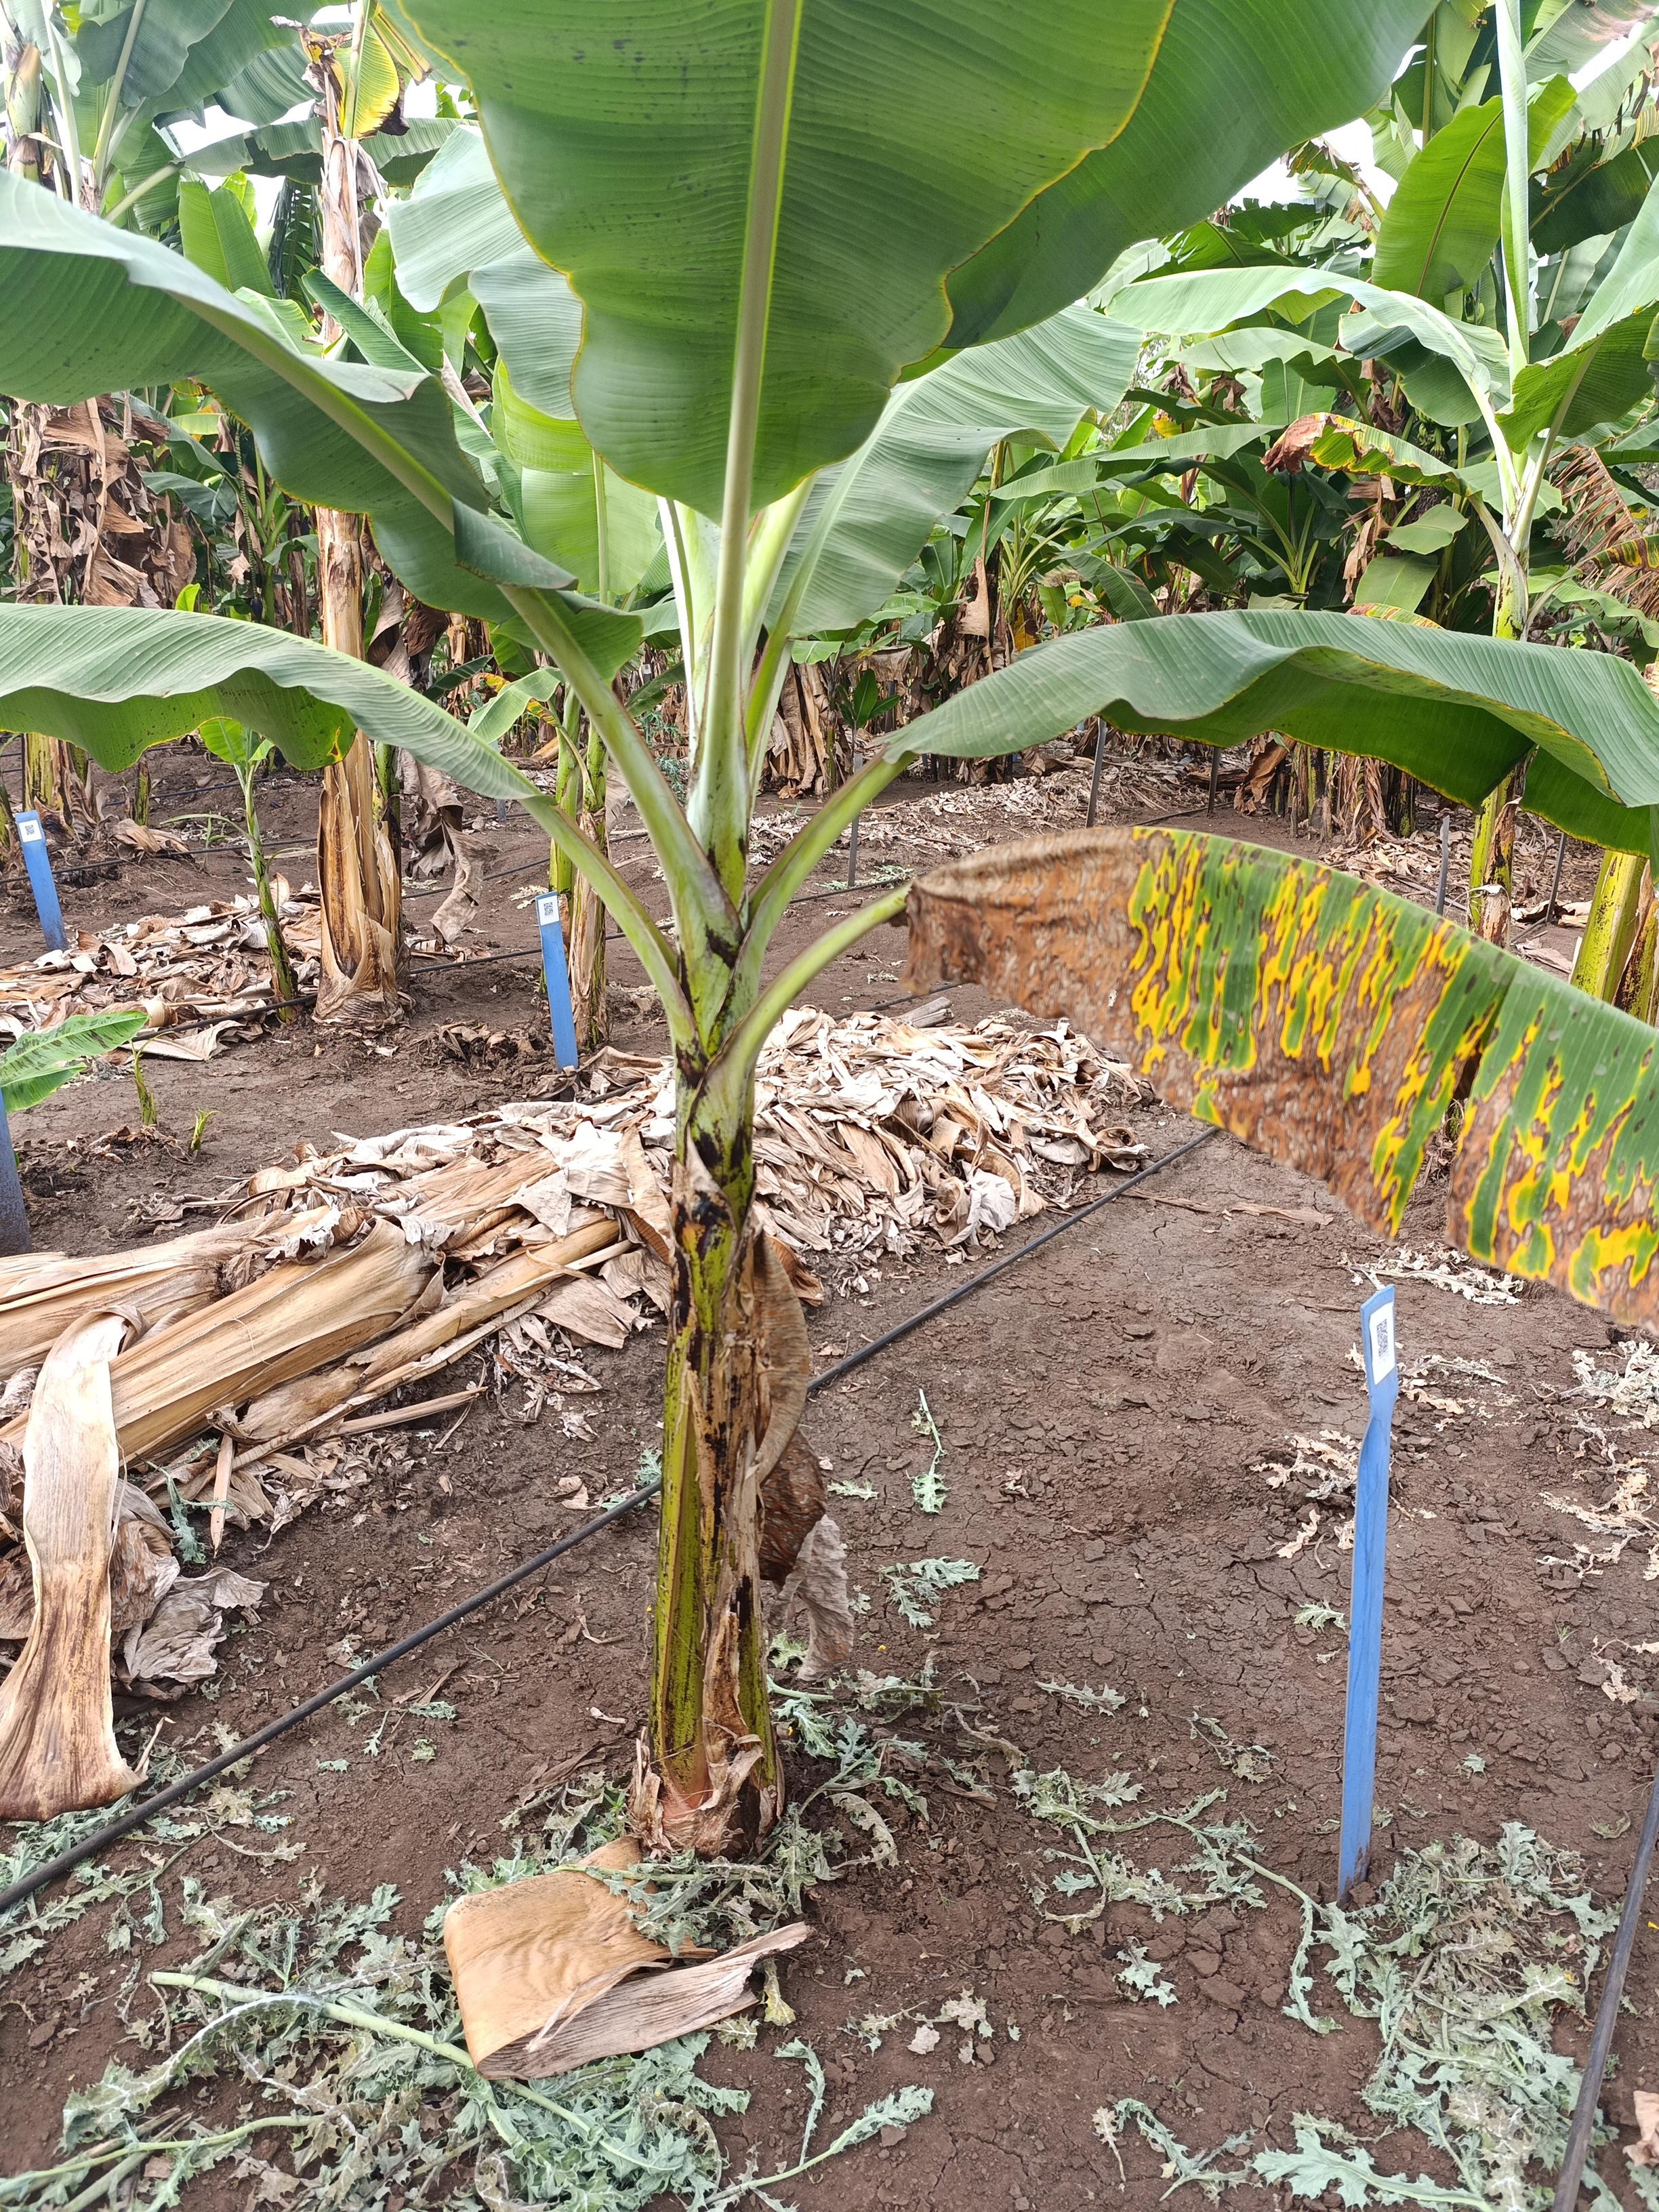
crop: banana
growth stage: vegetative
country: Tanzania
